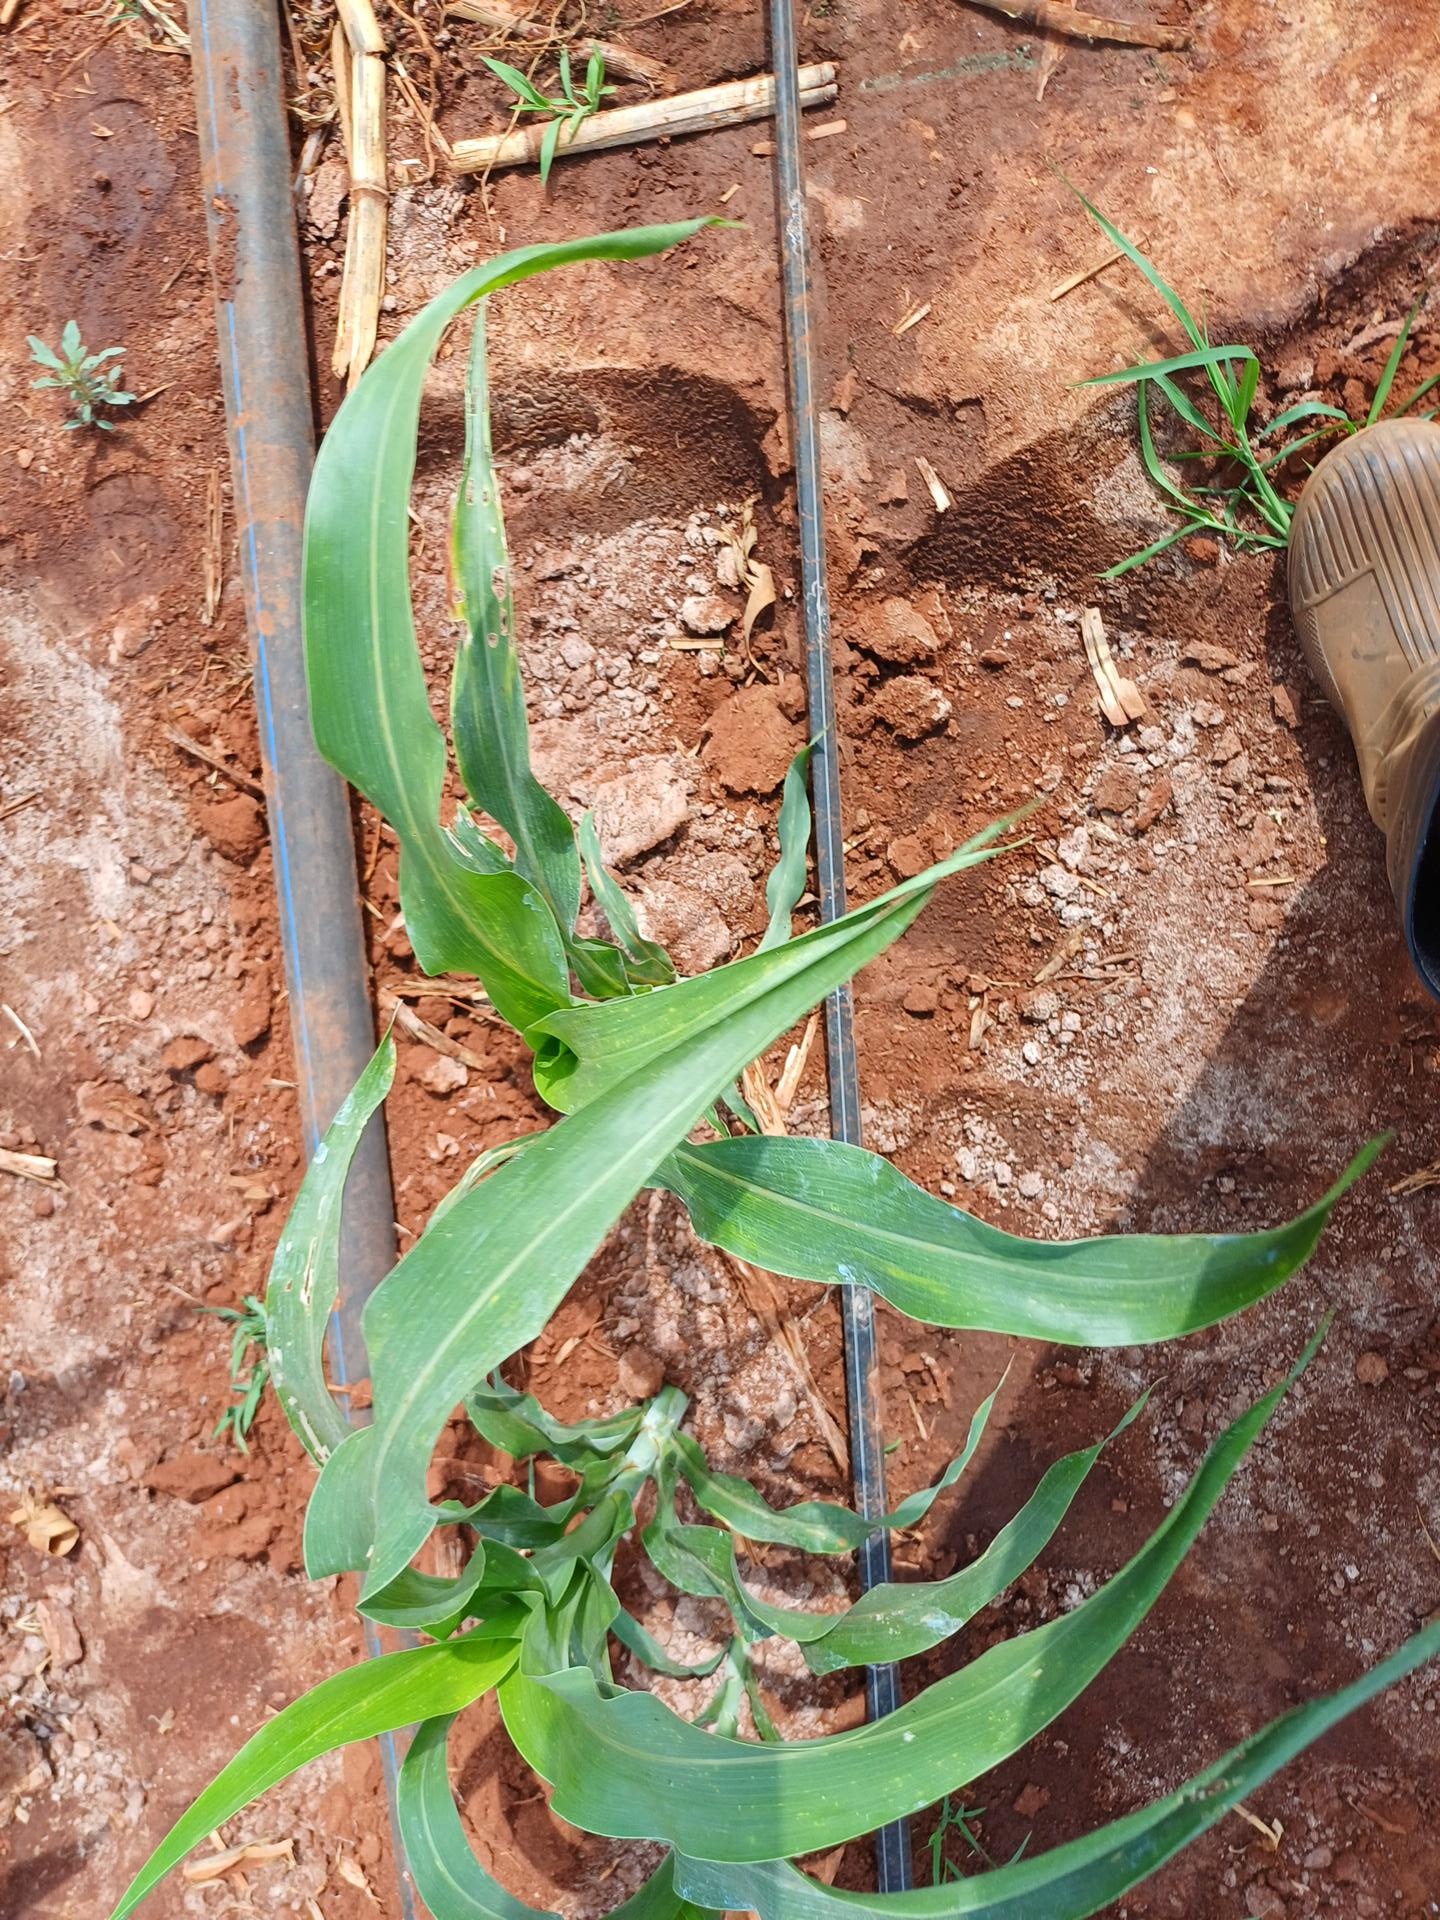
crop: sorghum
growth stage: vegetative
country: Kenya
